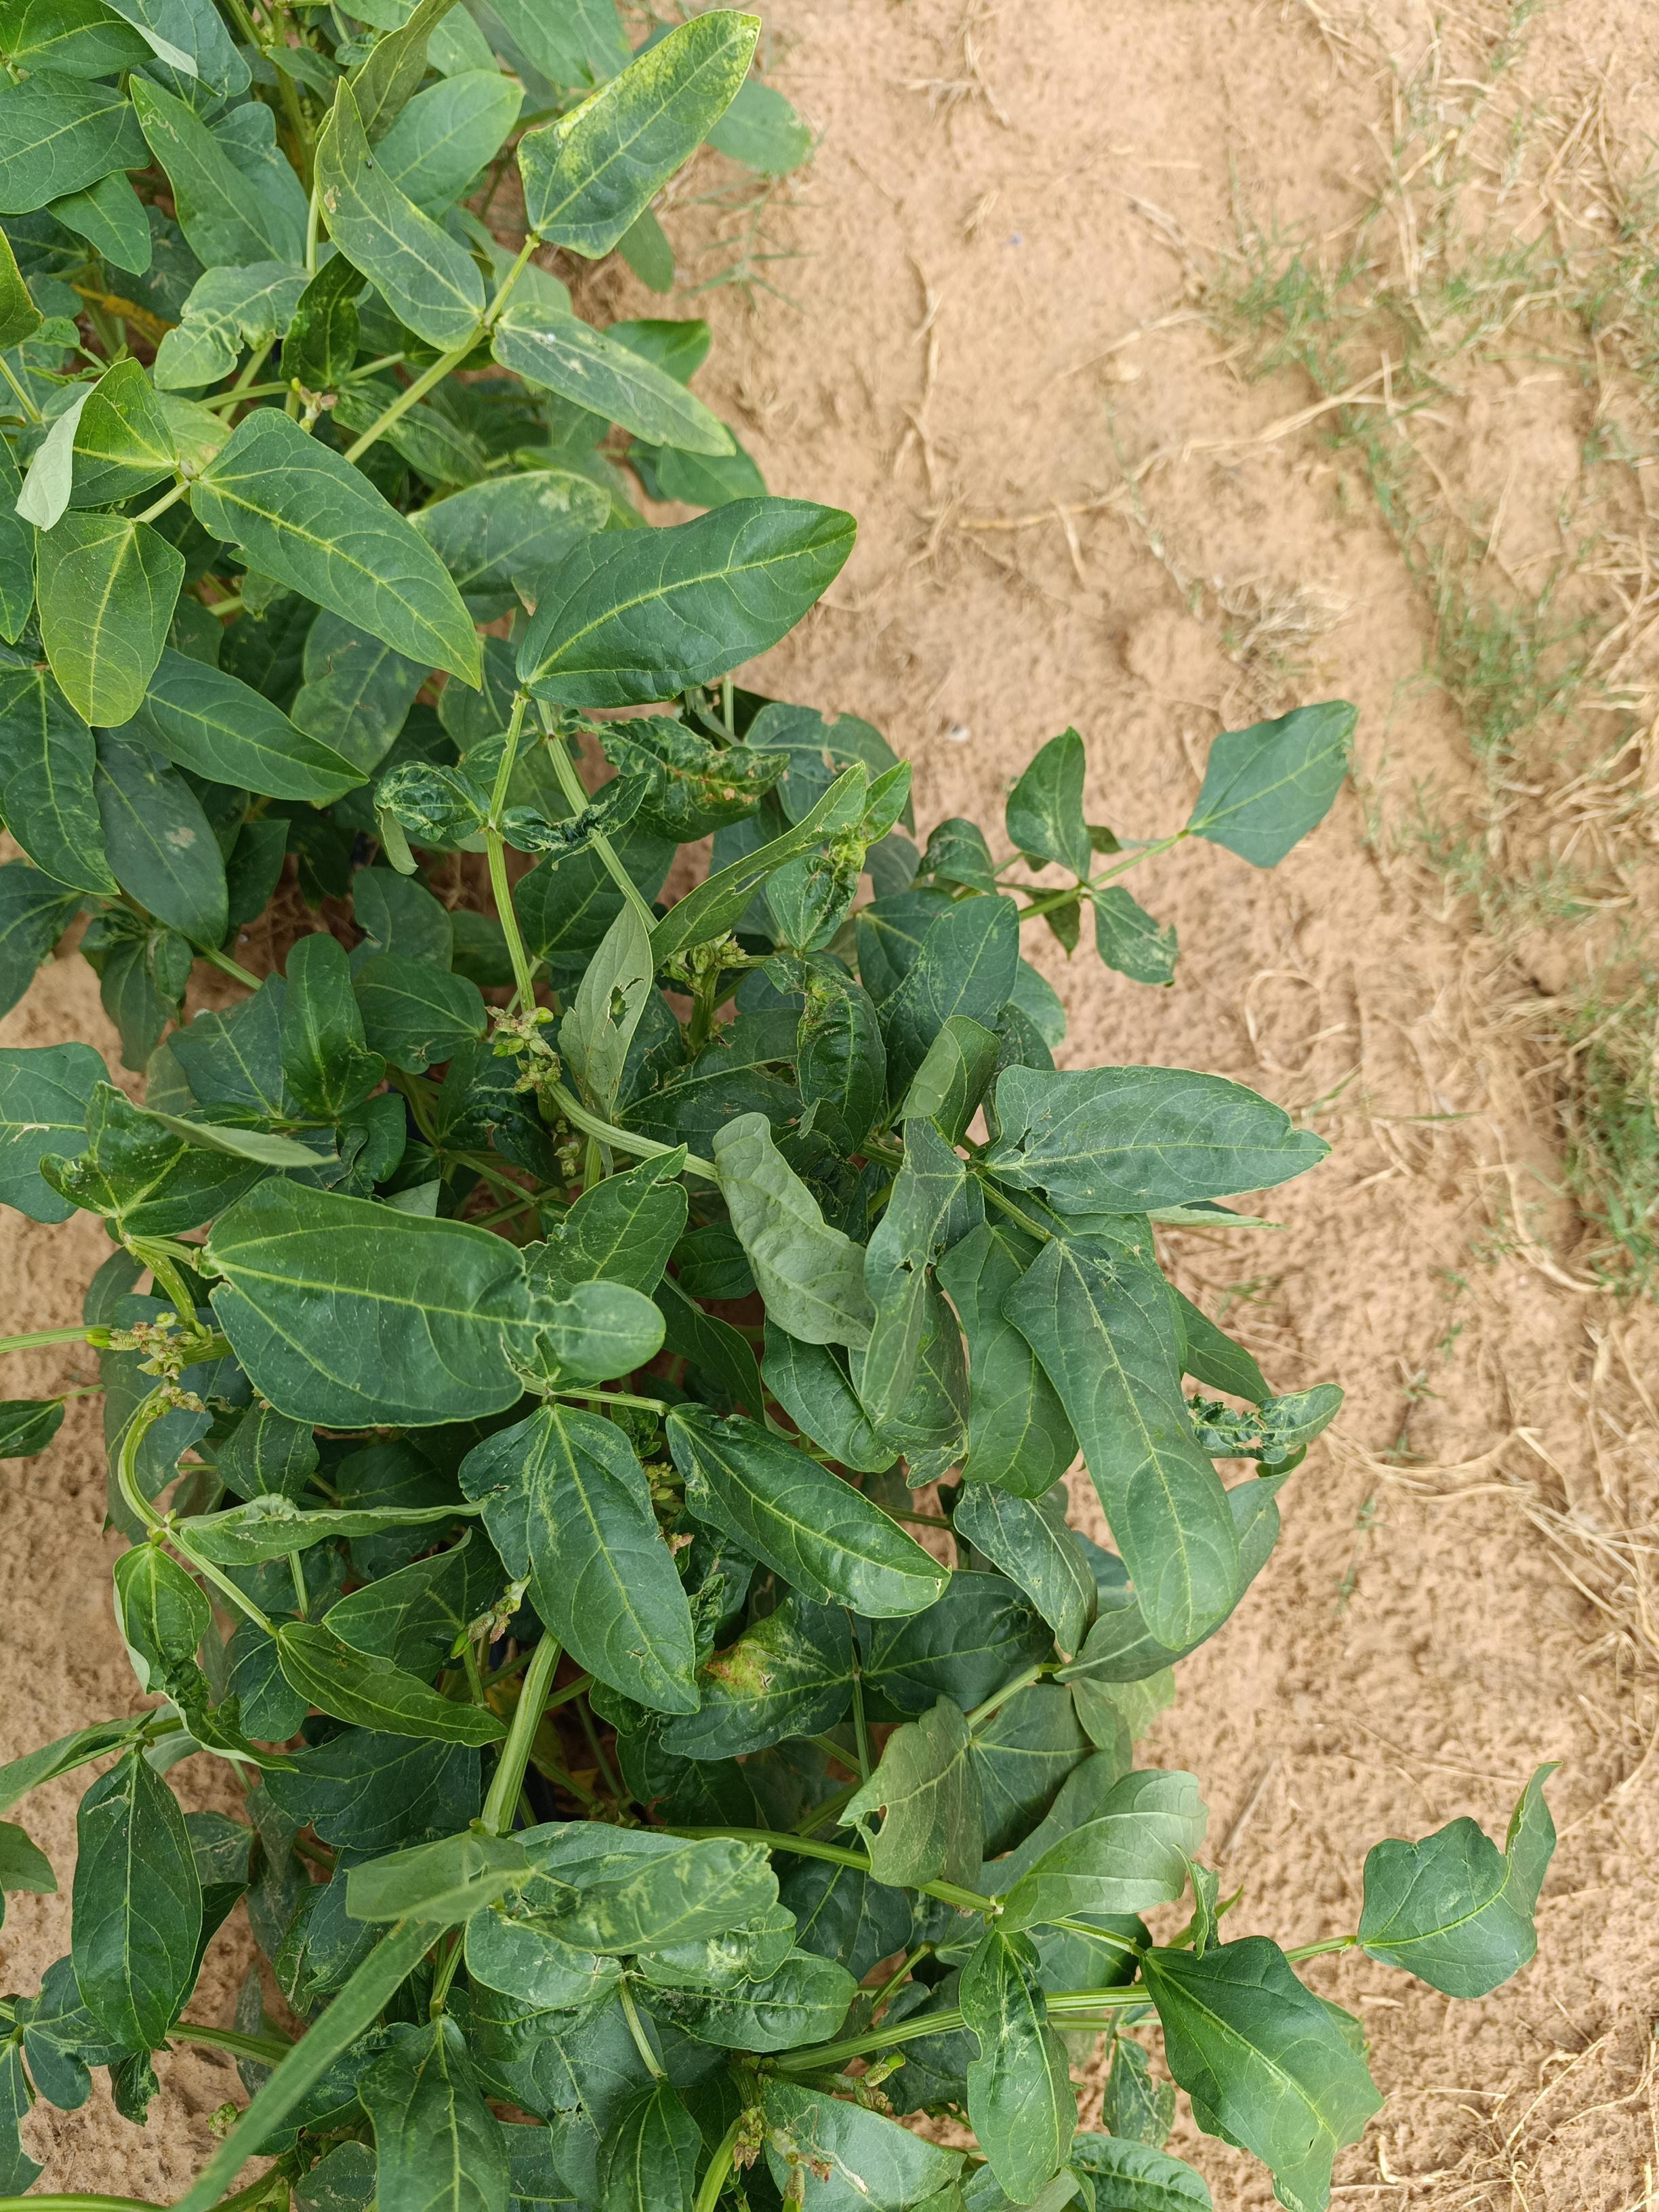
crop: cowpea
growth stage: development pod
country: Nigeria
